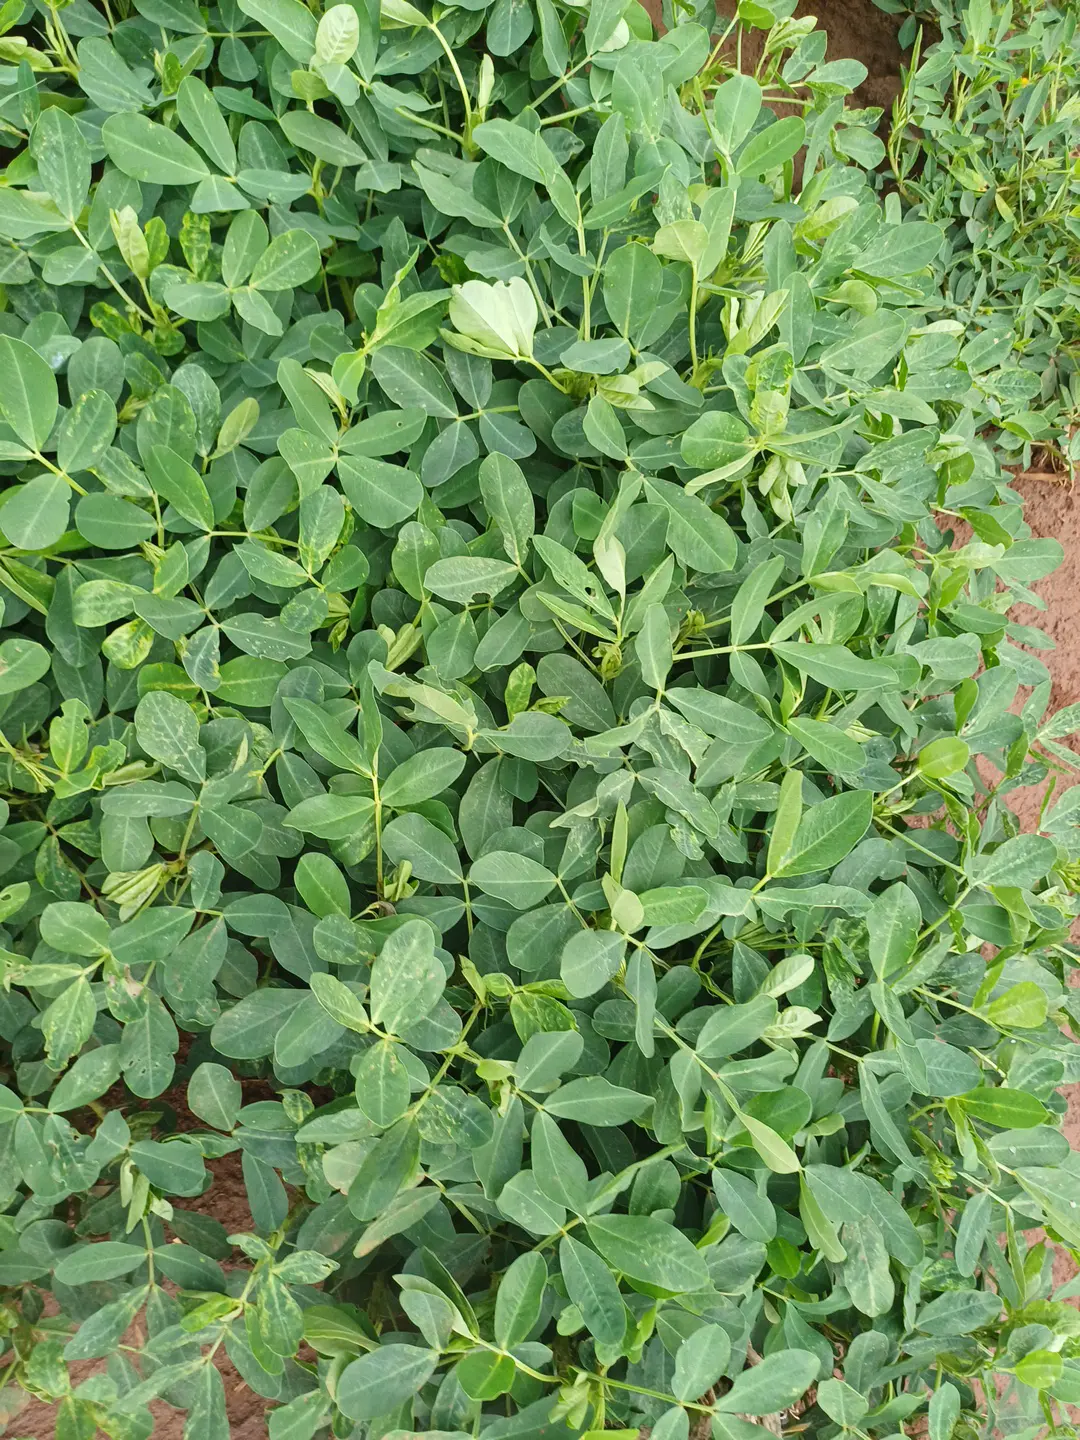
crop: groundnut
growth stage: flowering
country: Kenya
